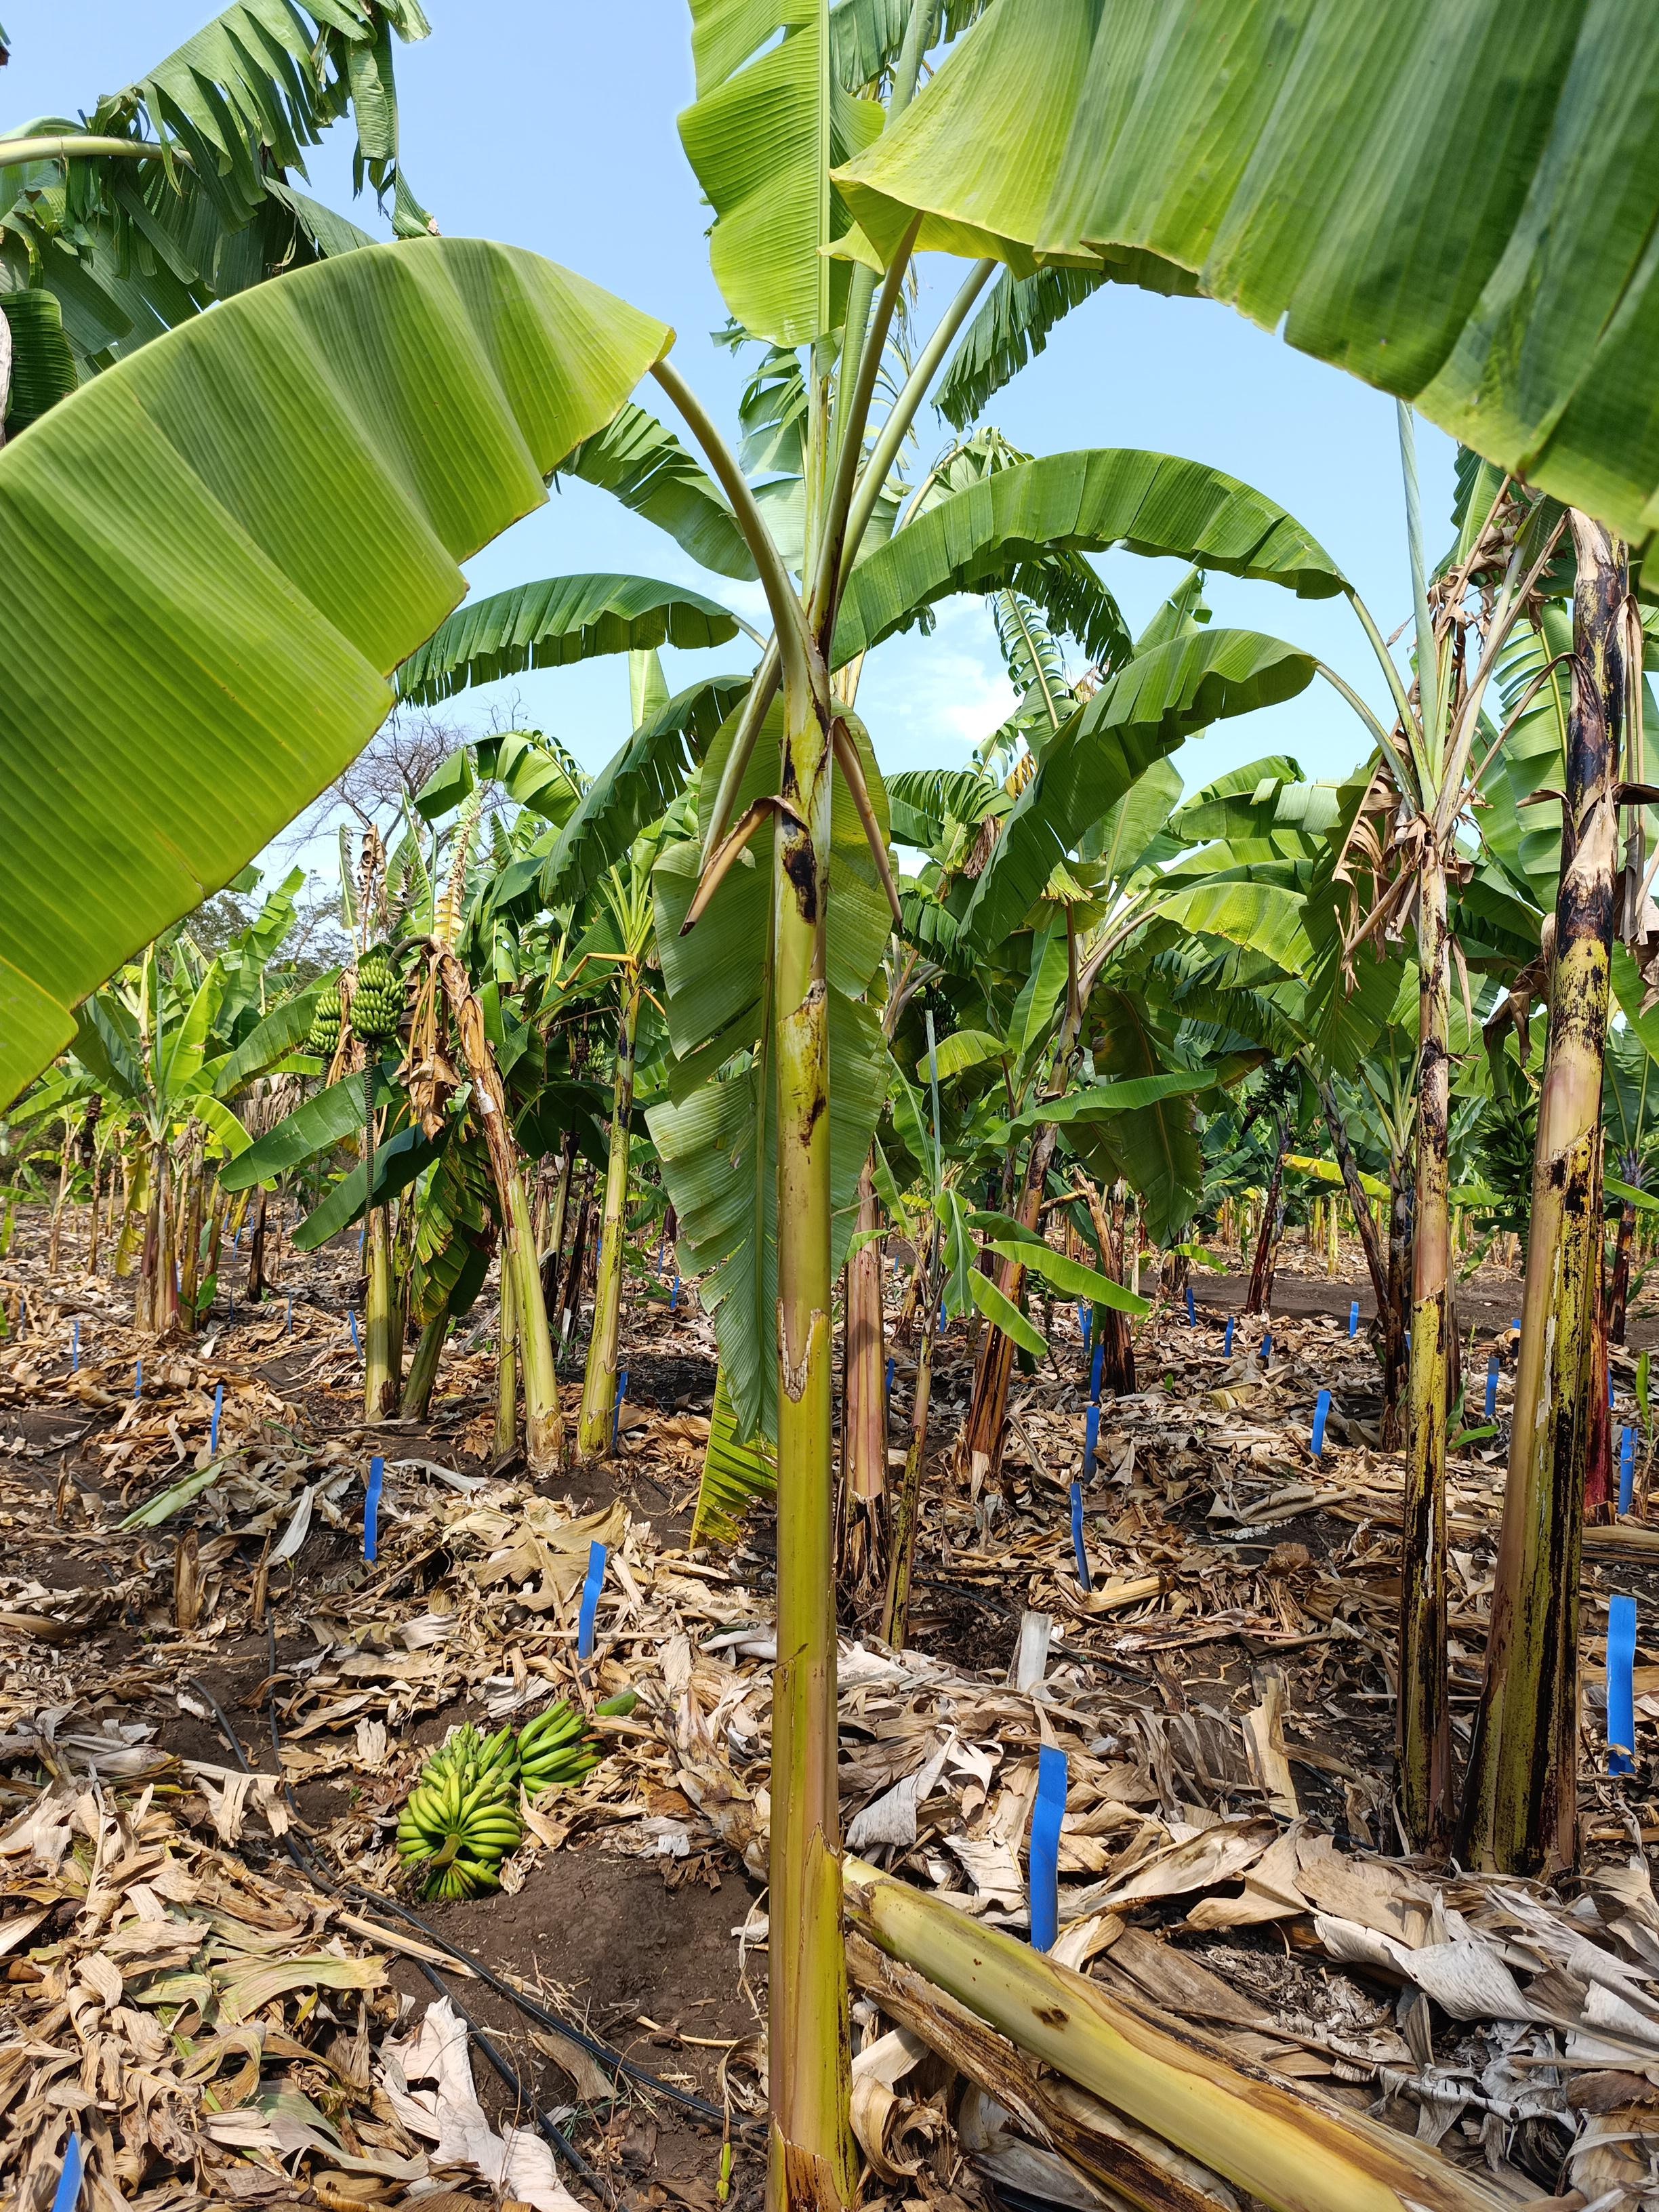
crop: banana
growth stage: vegetative
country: Tanzania
